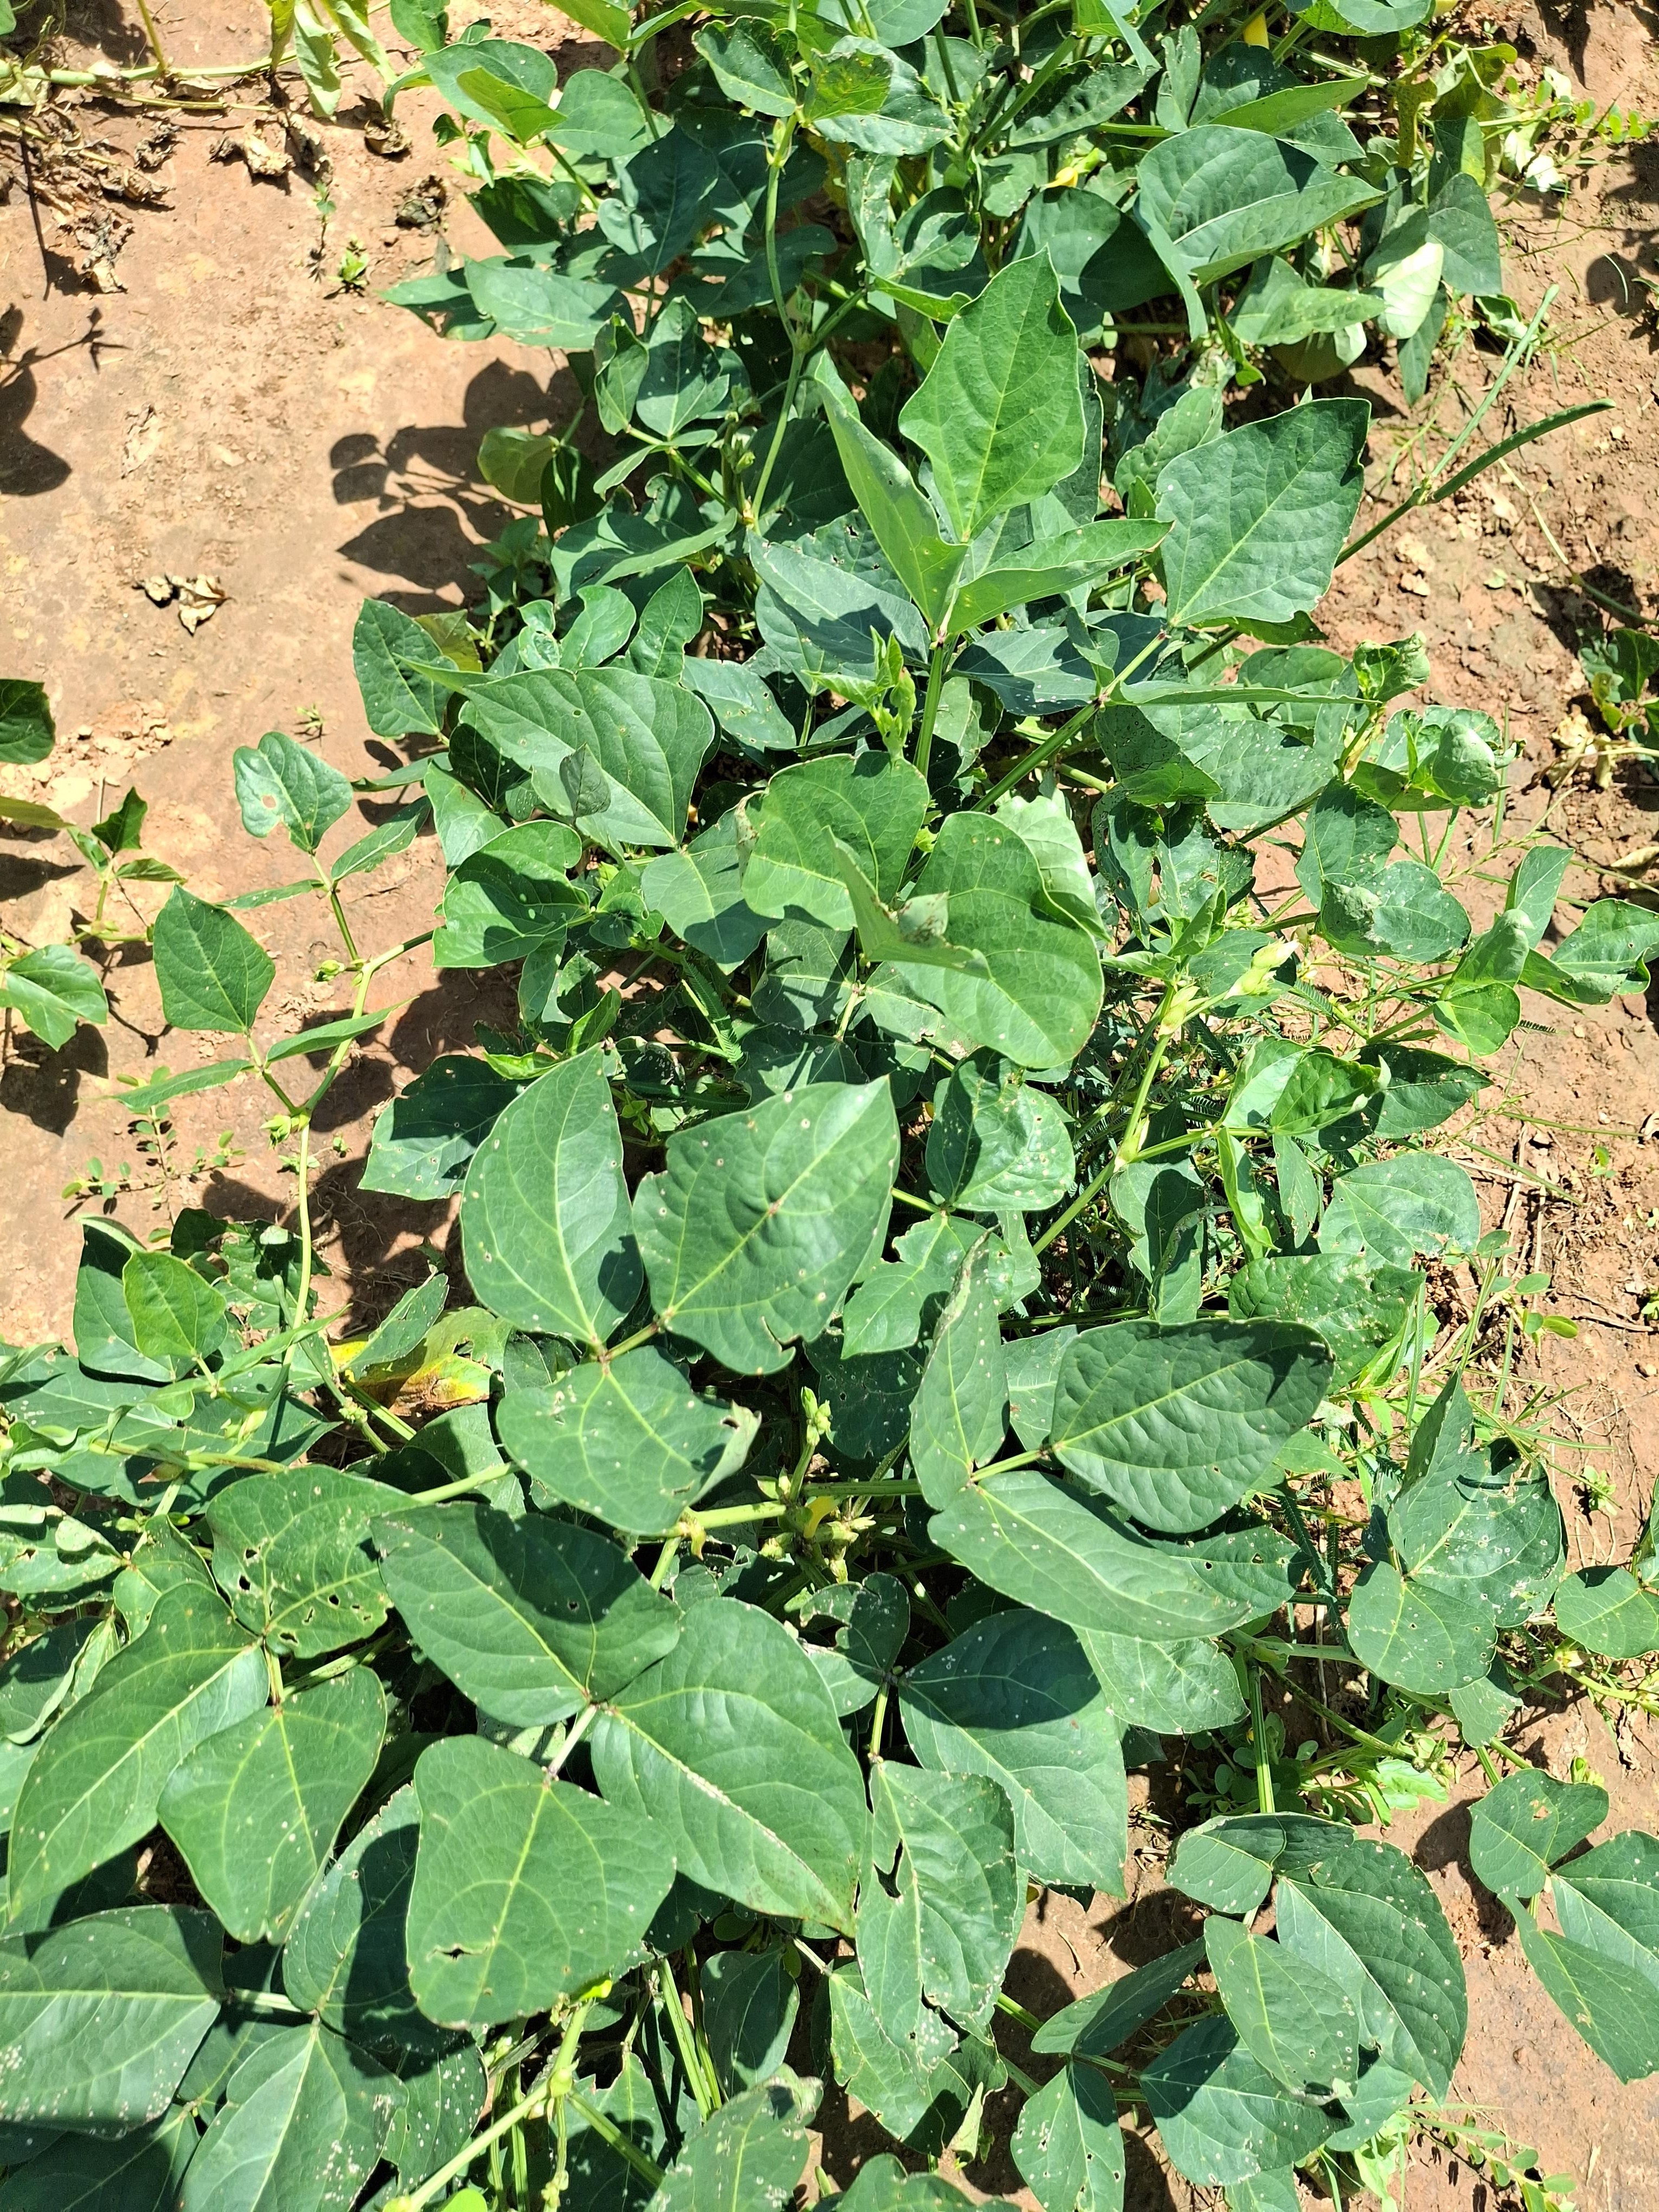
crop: cowpea
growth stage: flowering
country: Nigeria
